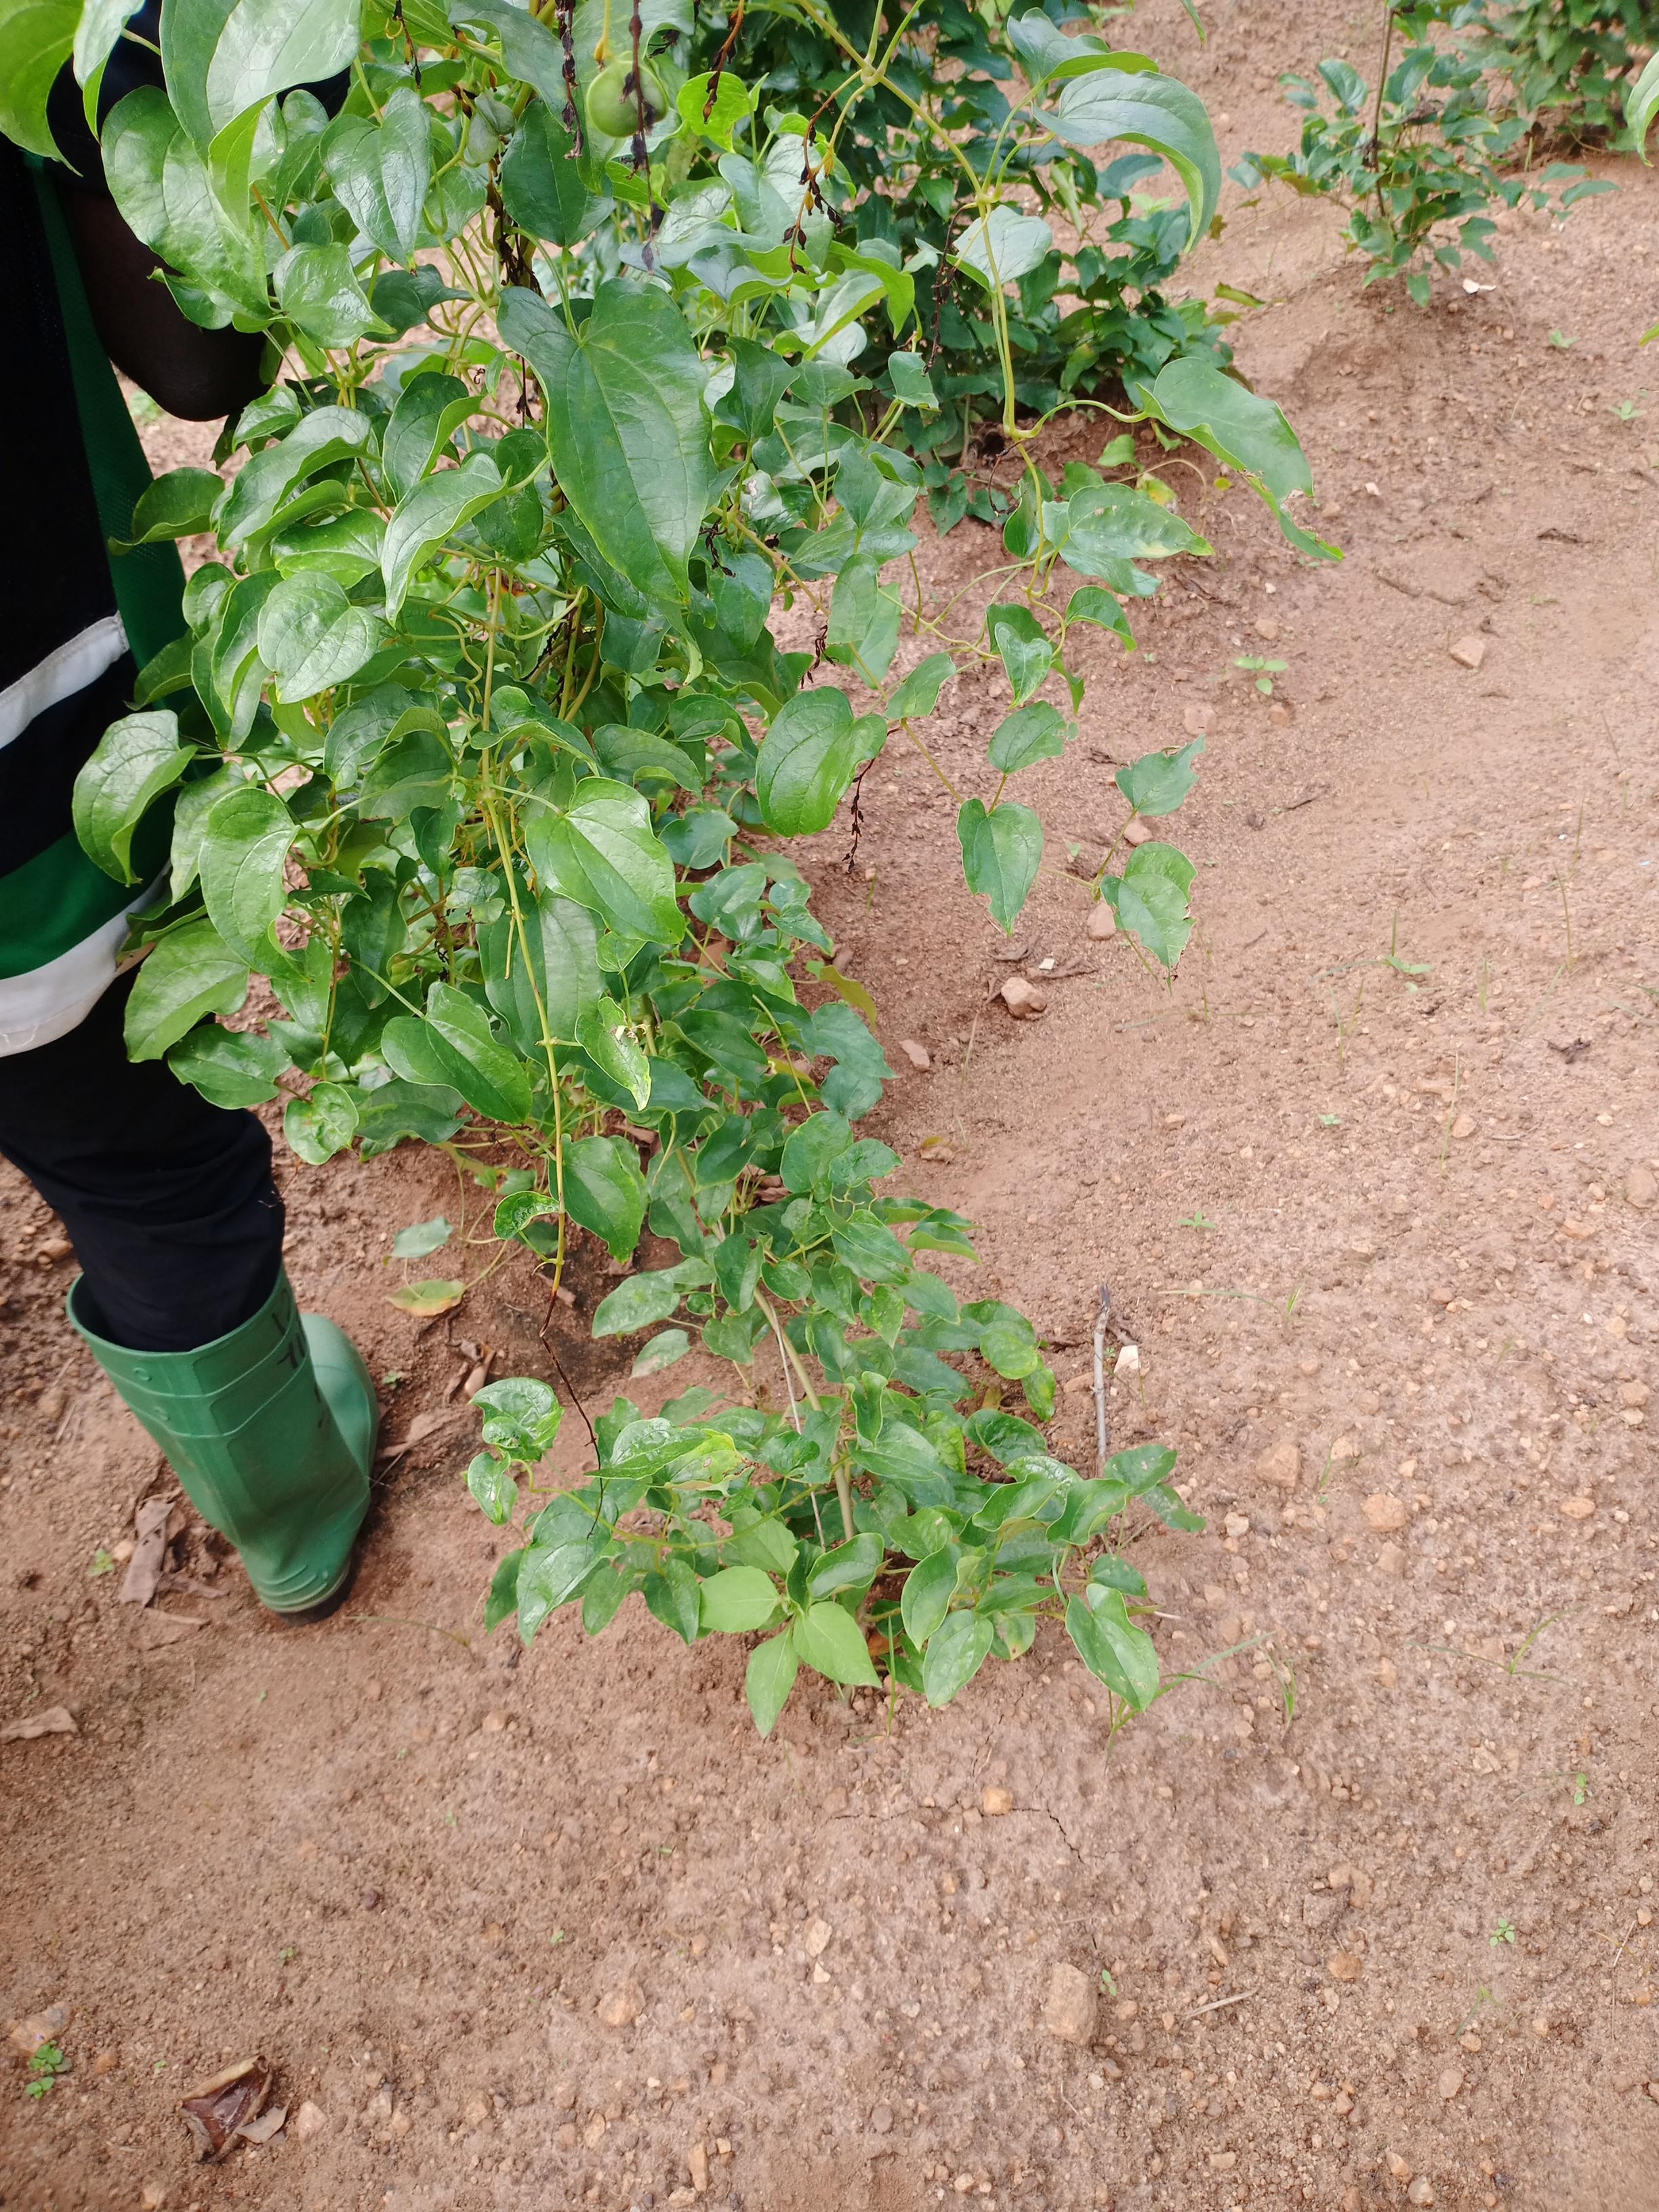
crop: yam
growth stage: vegetative
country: Nigeria
